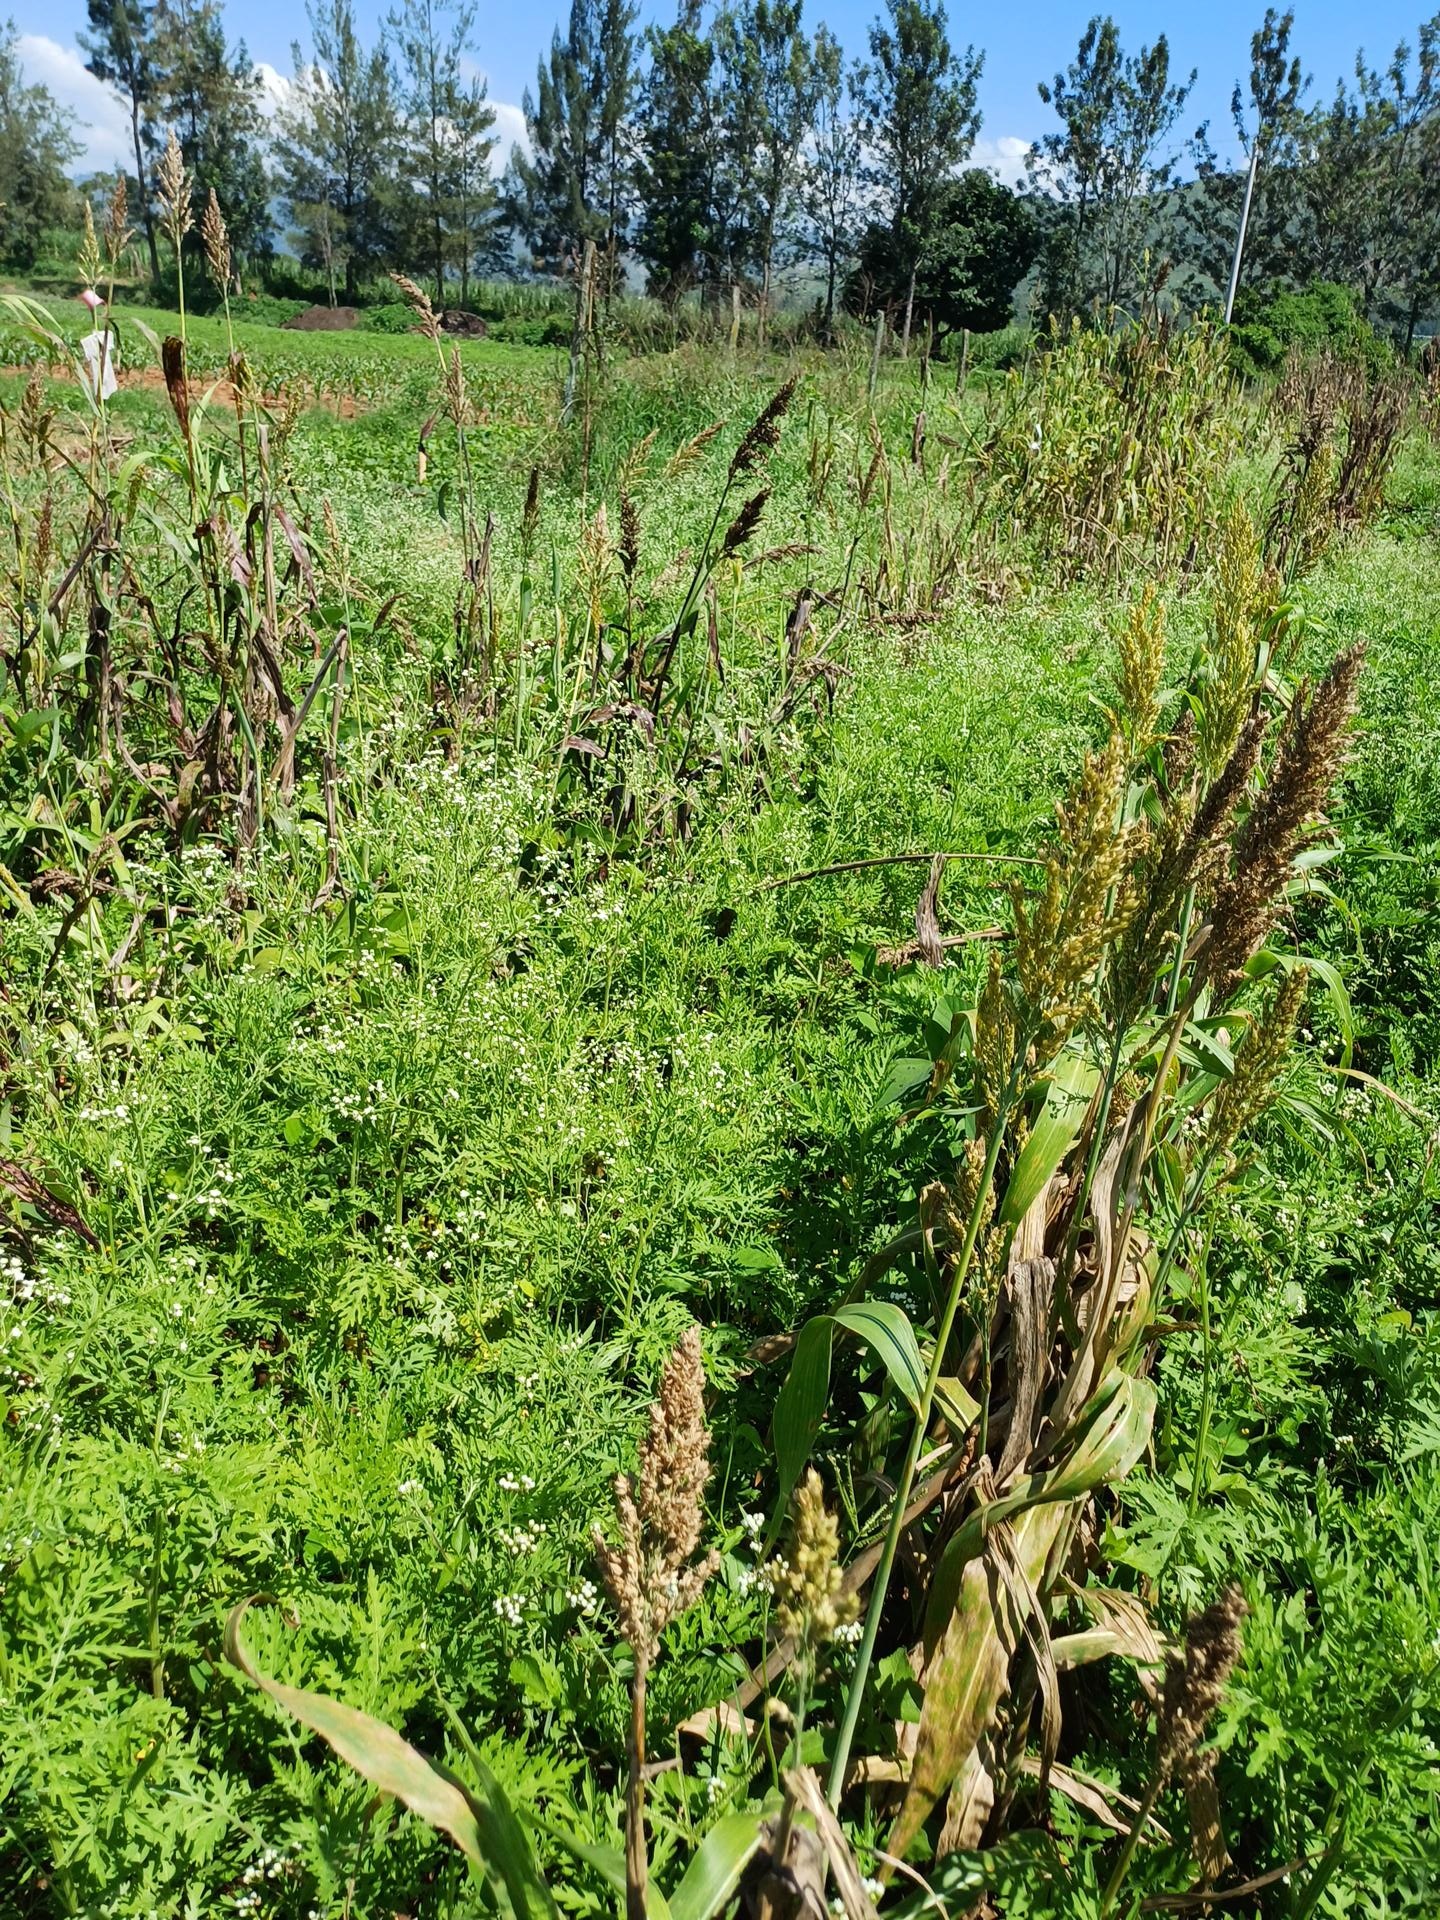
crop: sorghum
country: Kenya
